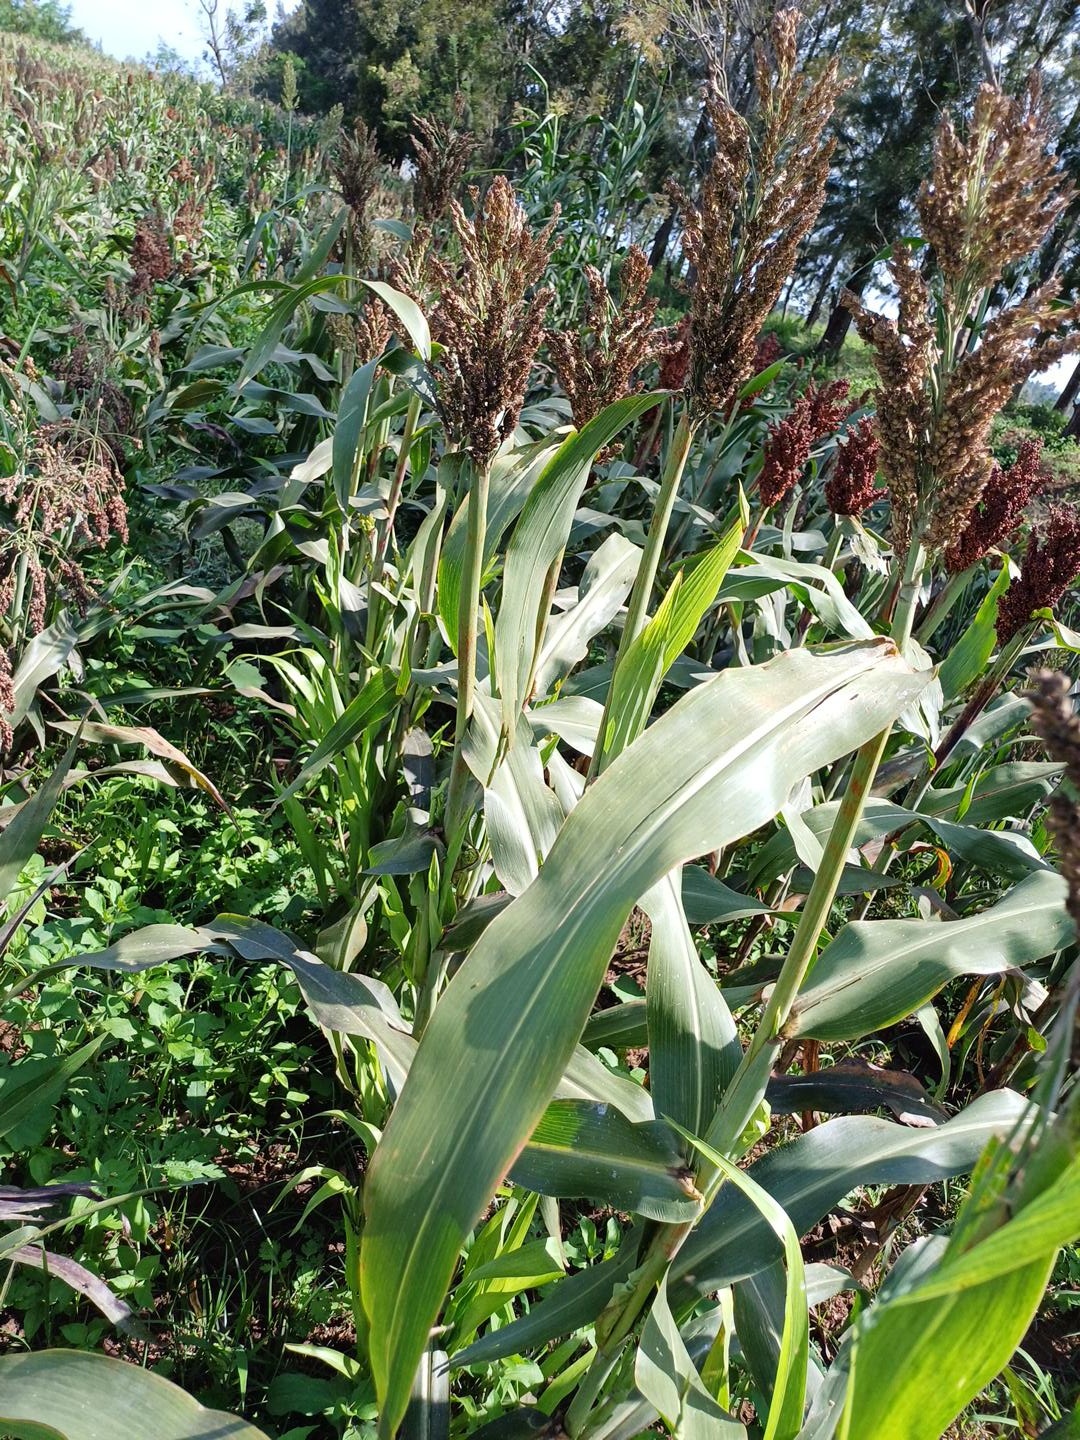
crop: sorghum
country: Kenya
